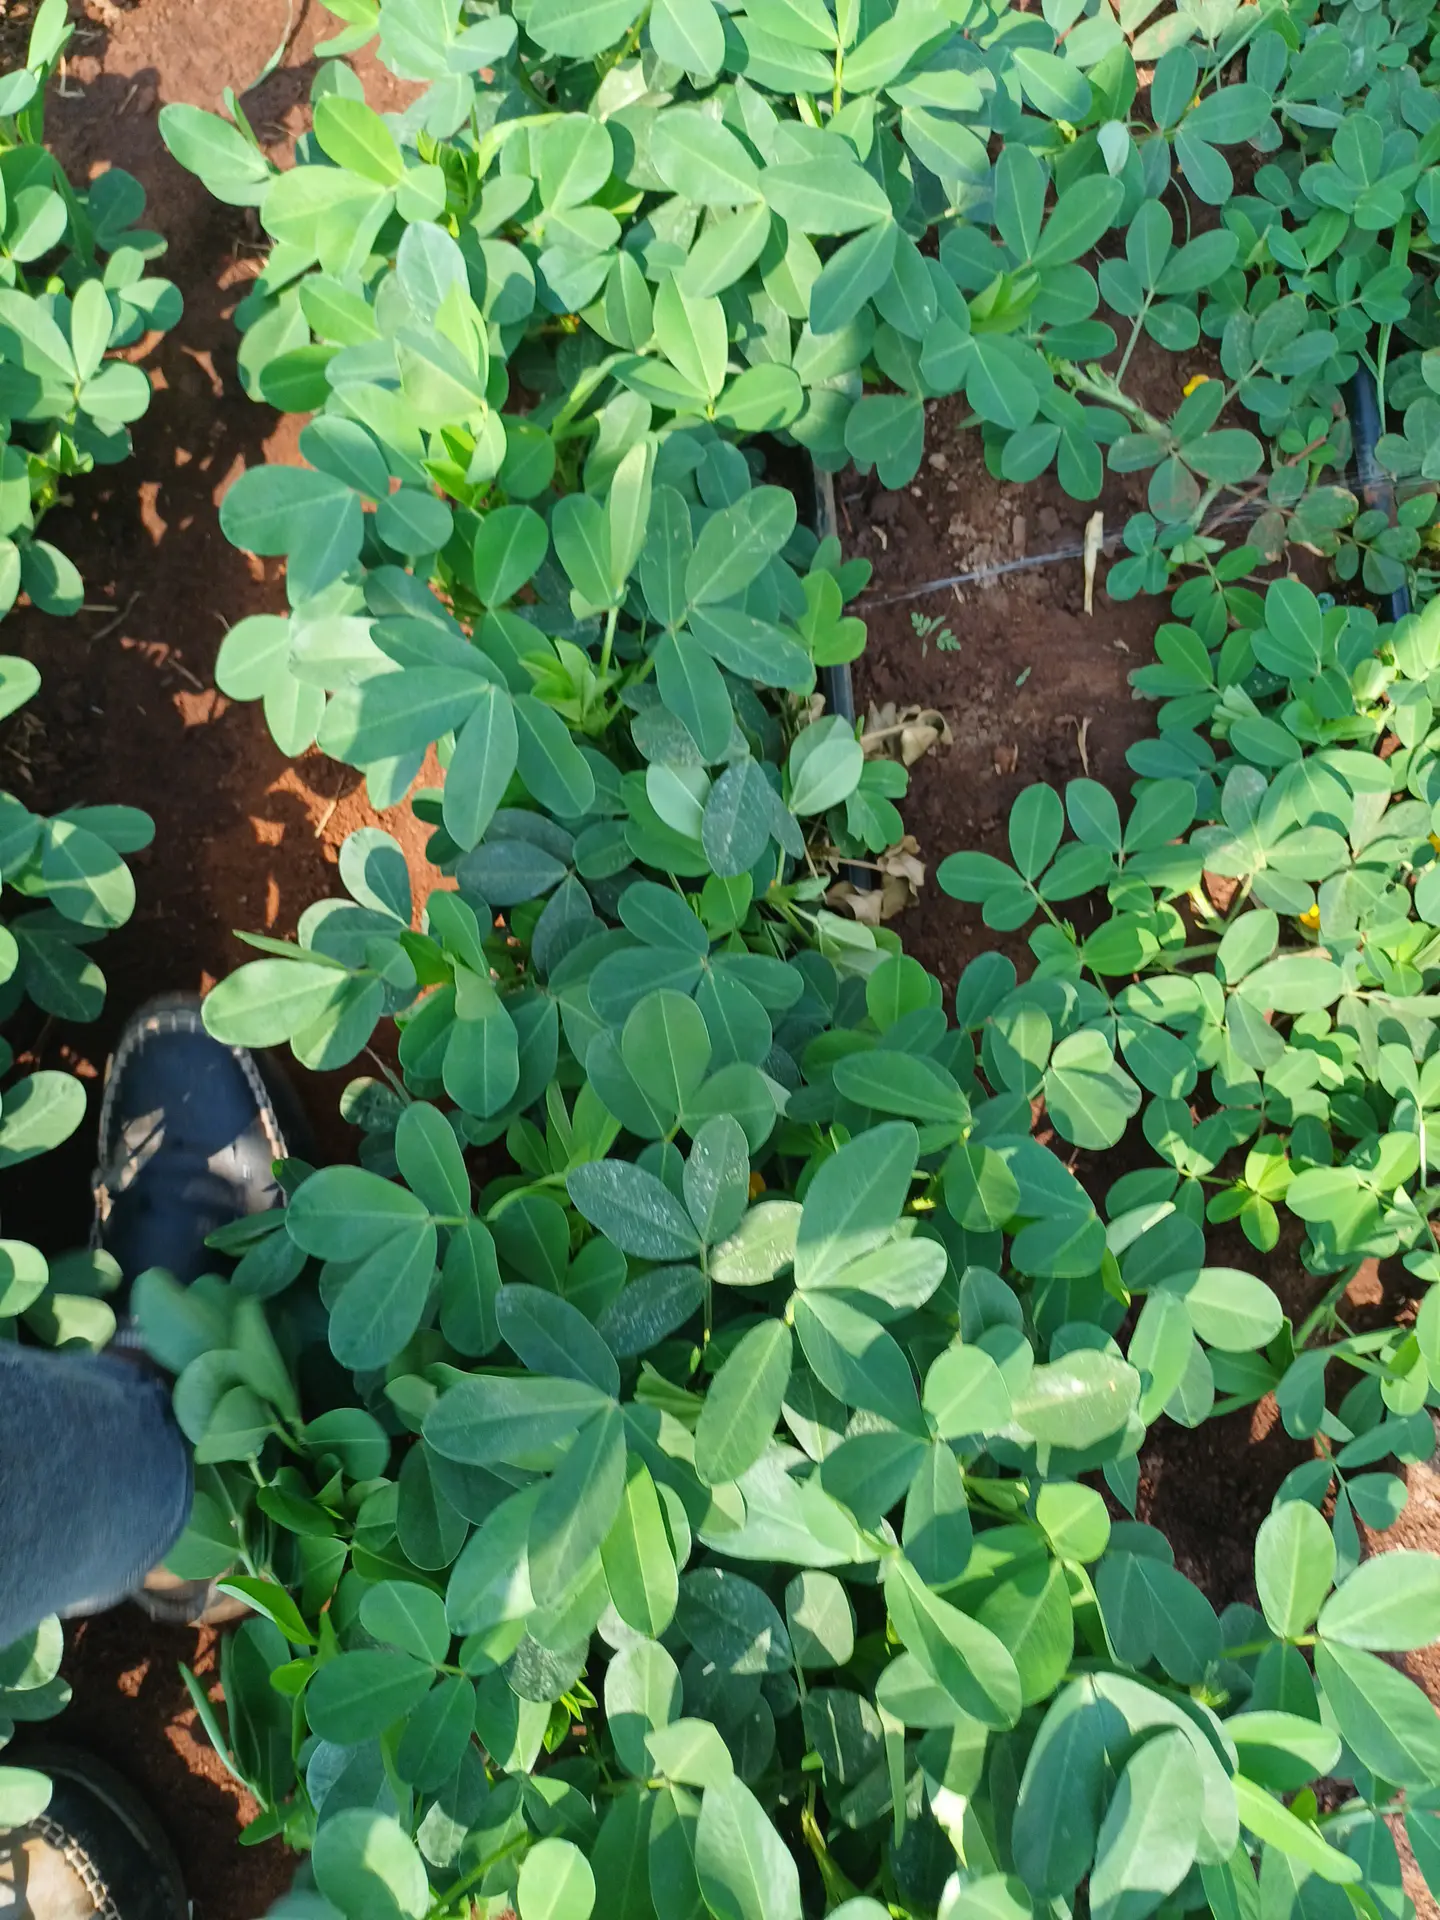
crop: groundnut
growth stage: flowering
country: Kenya
